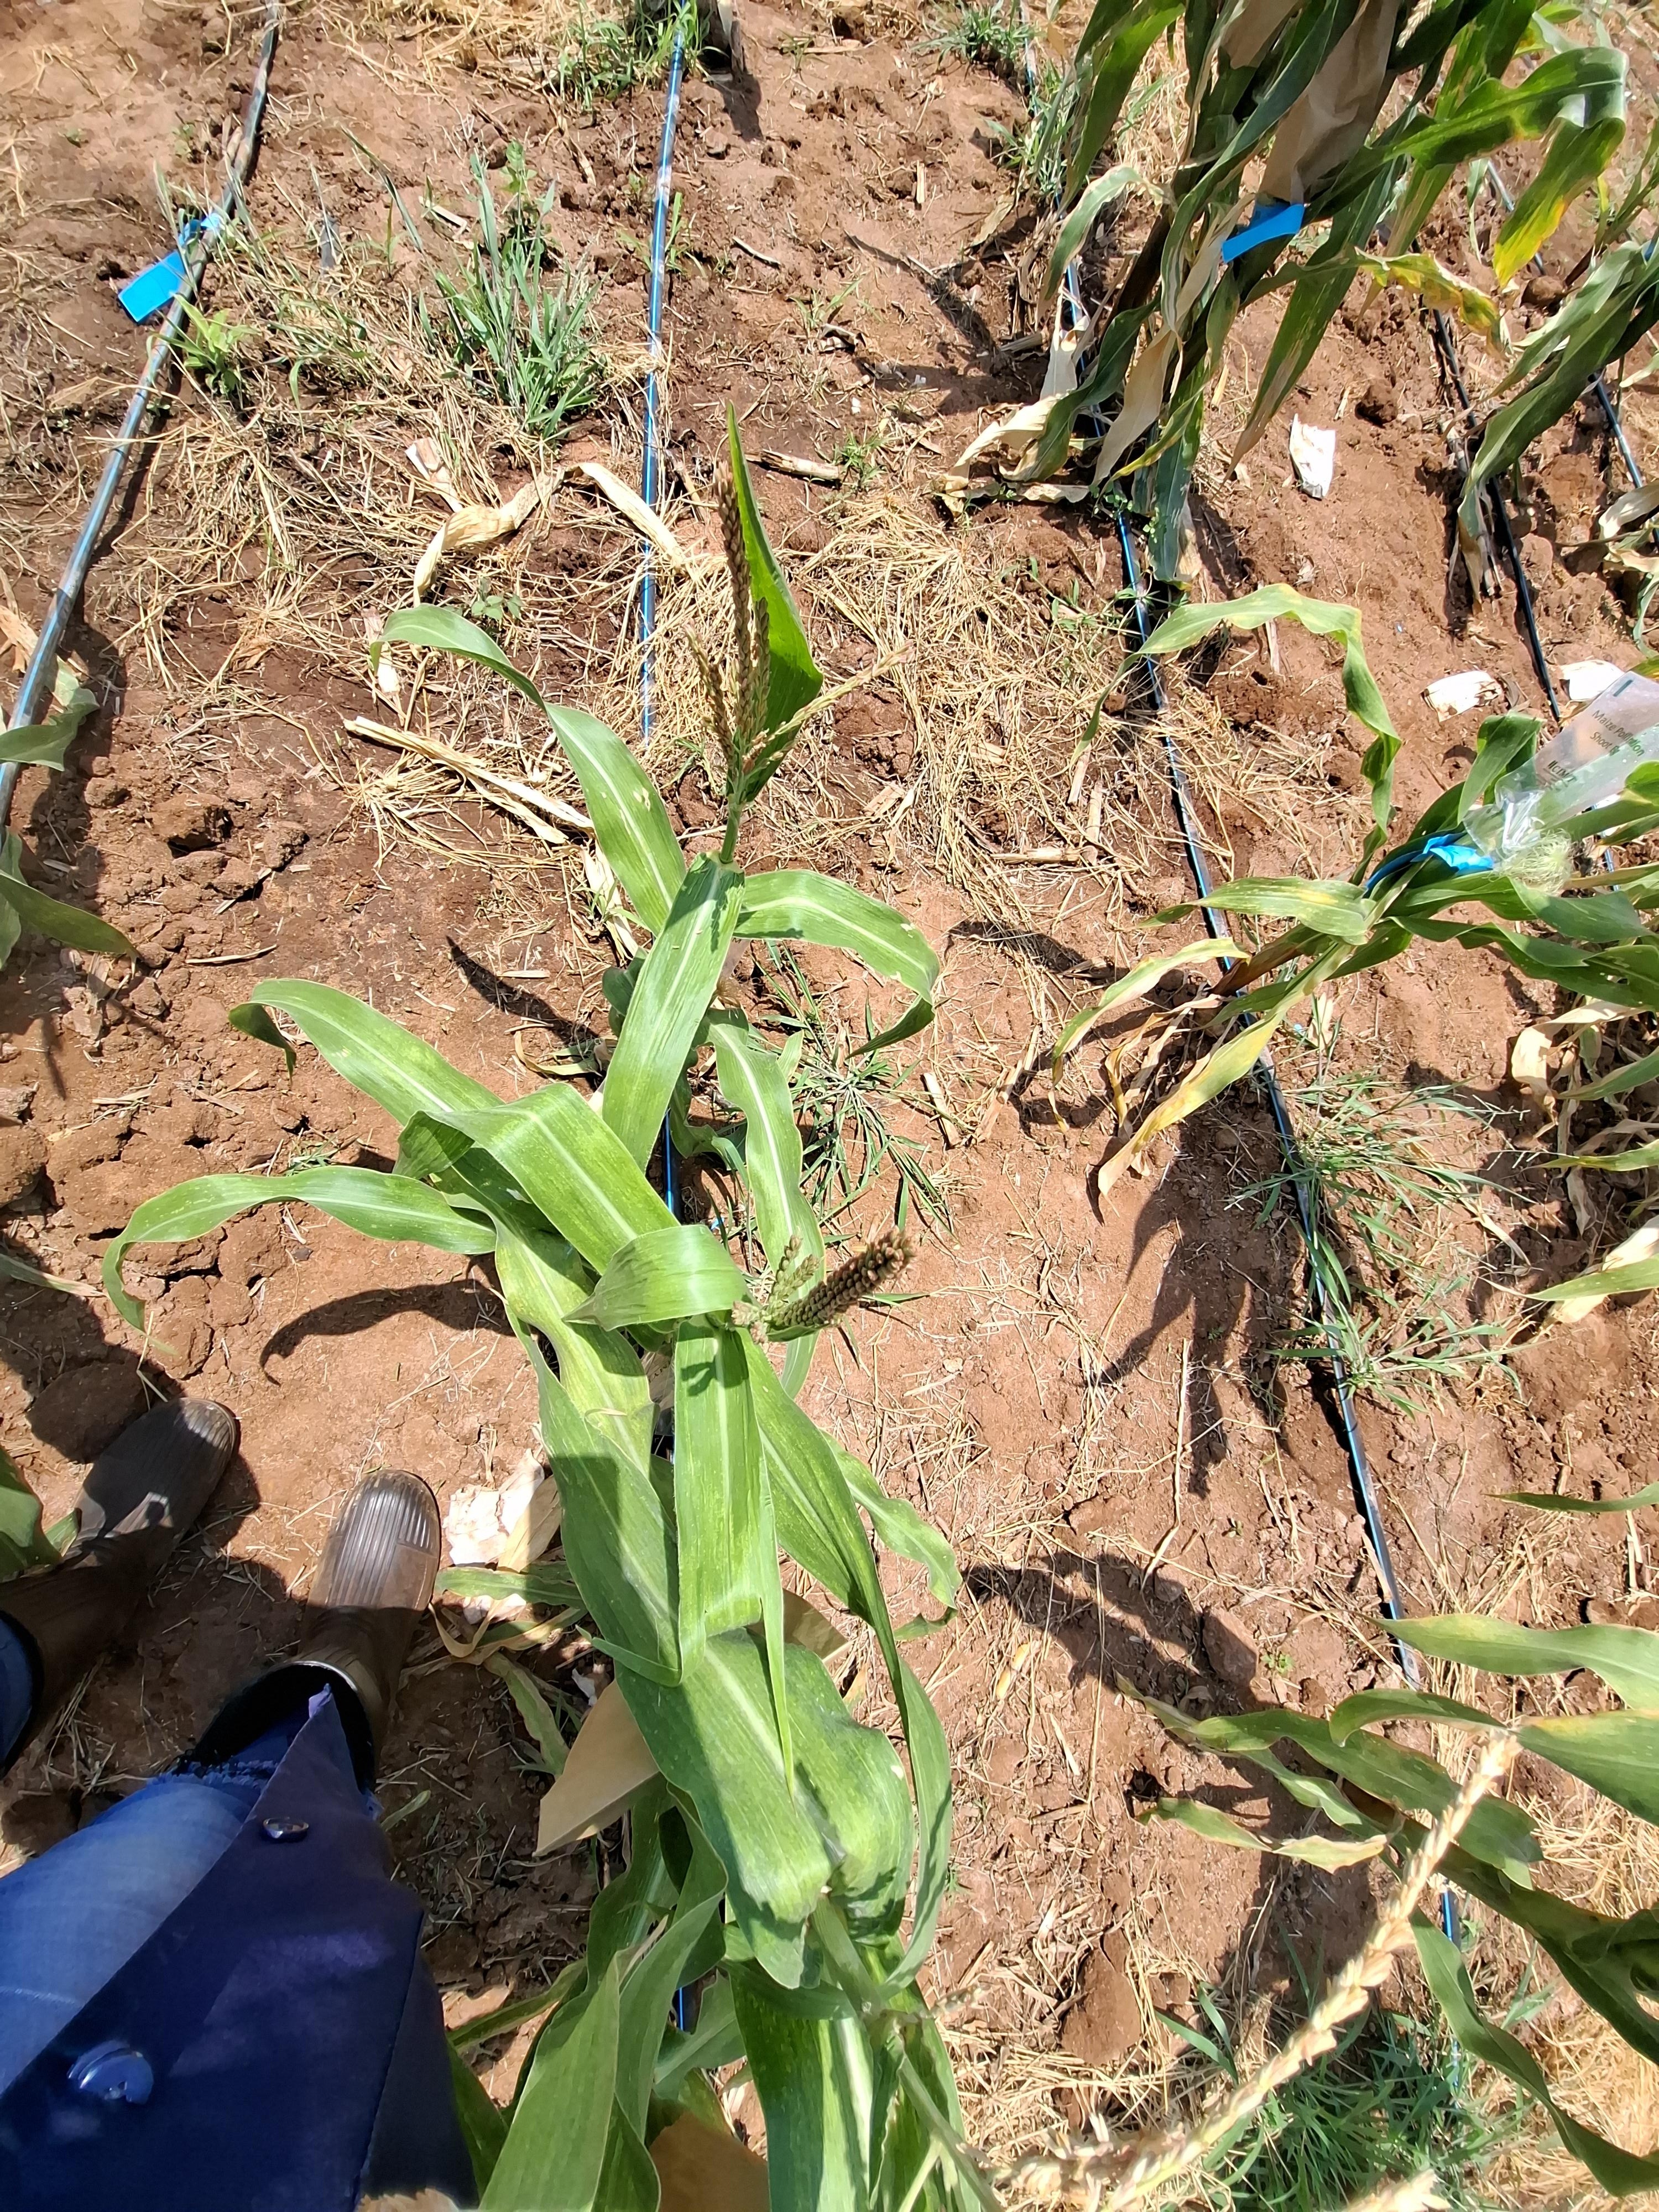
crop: maize
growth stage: flowering
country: Kenya
